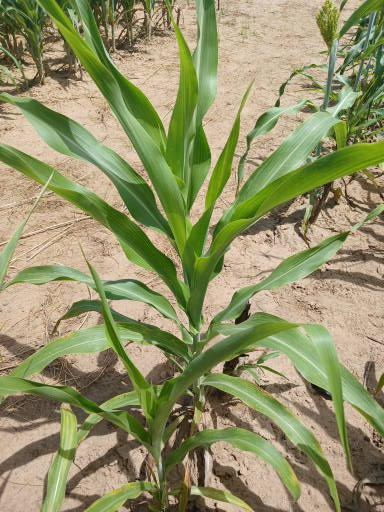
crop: sorghum
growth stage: vegetative
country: Senegal
